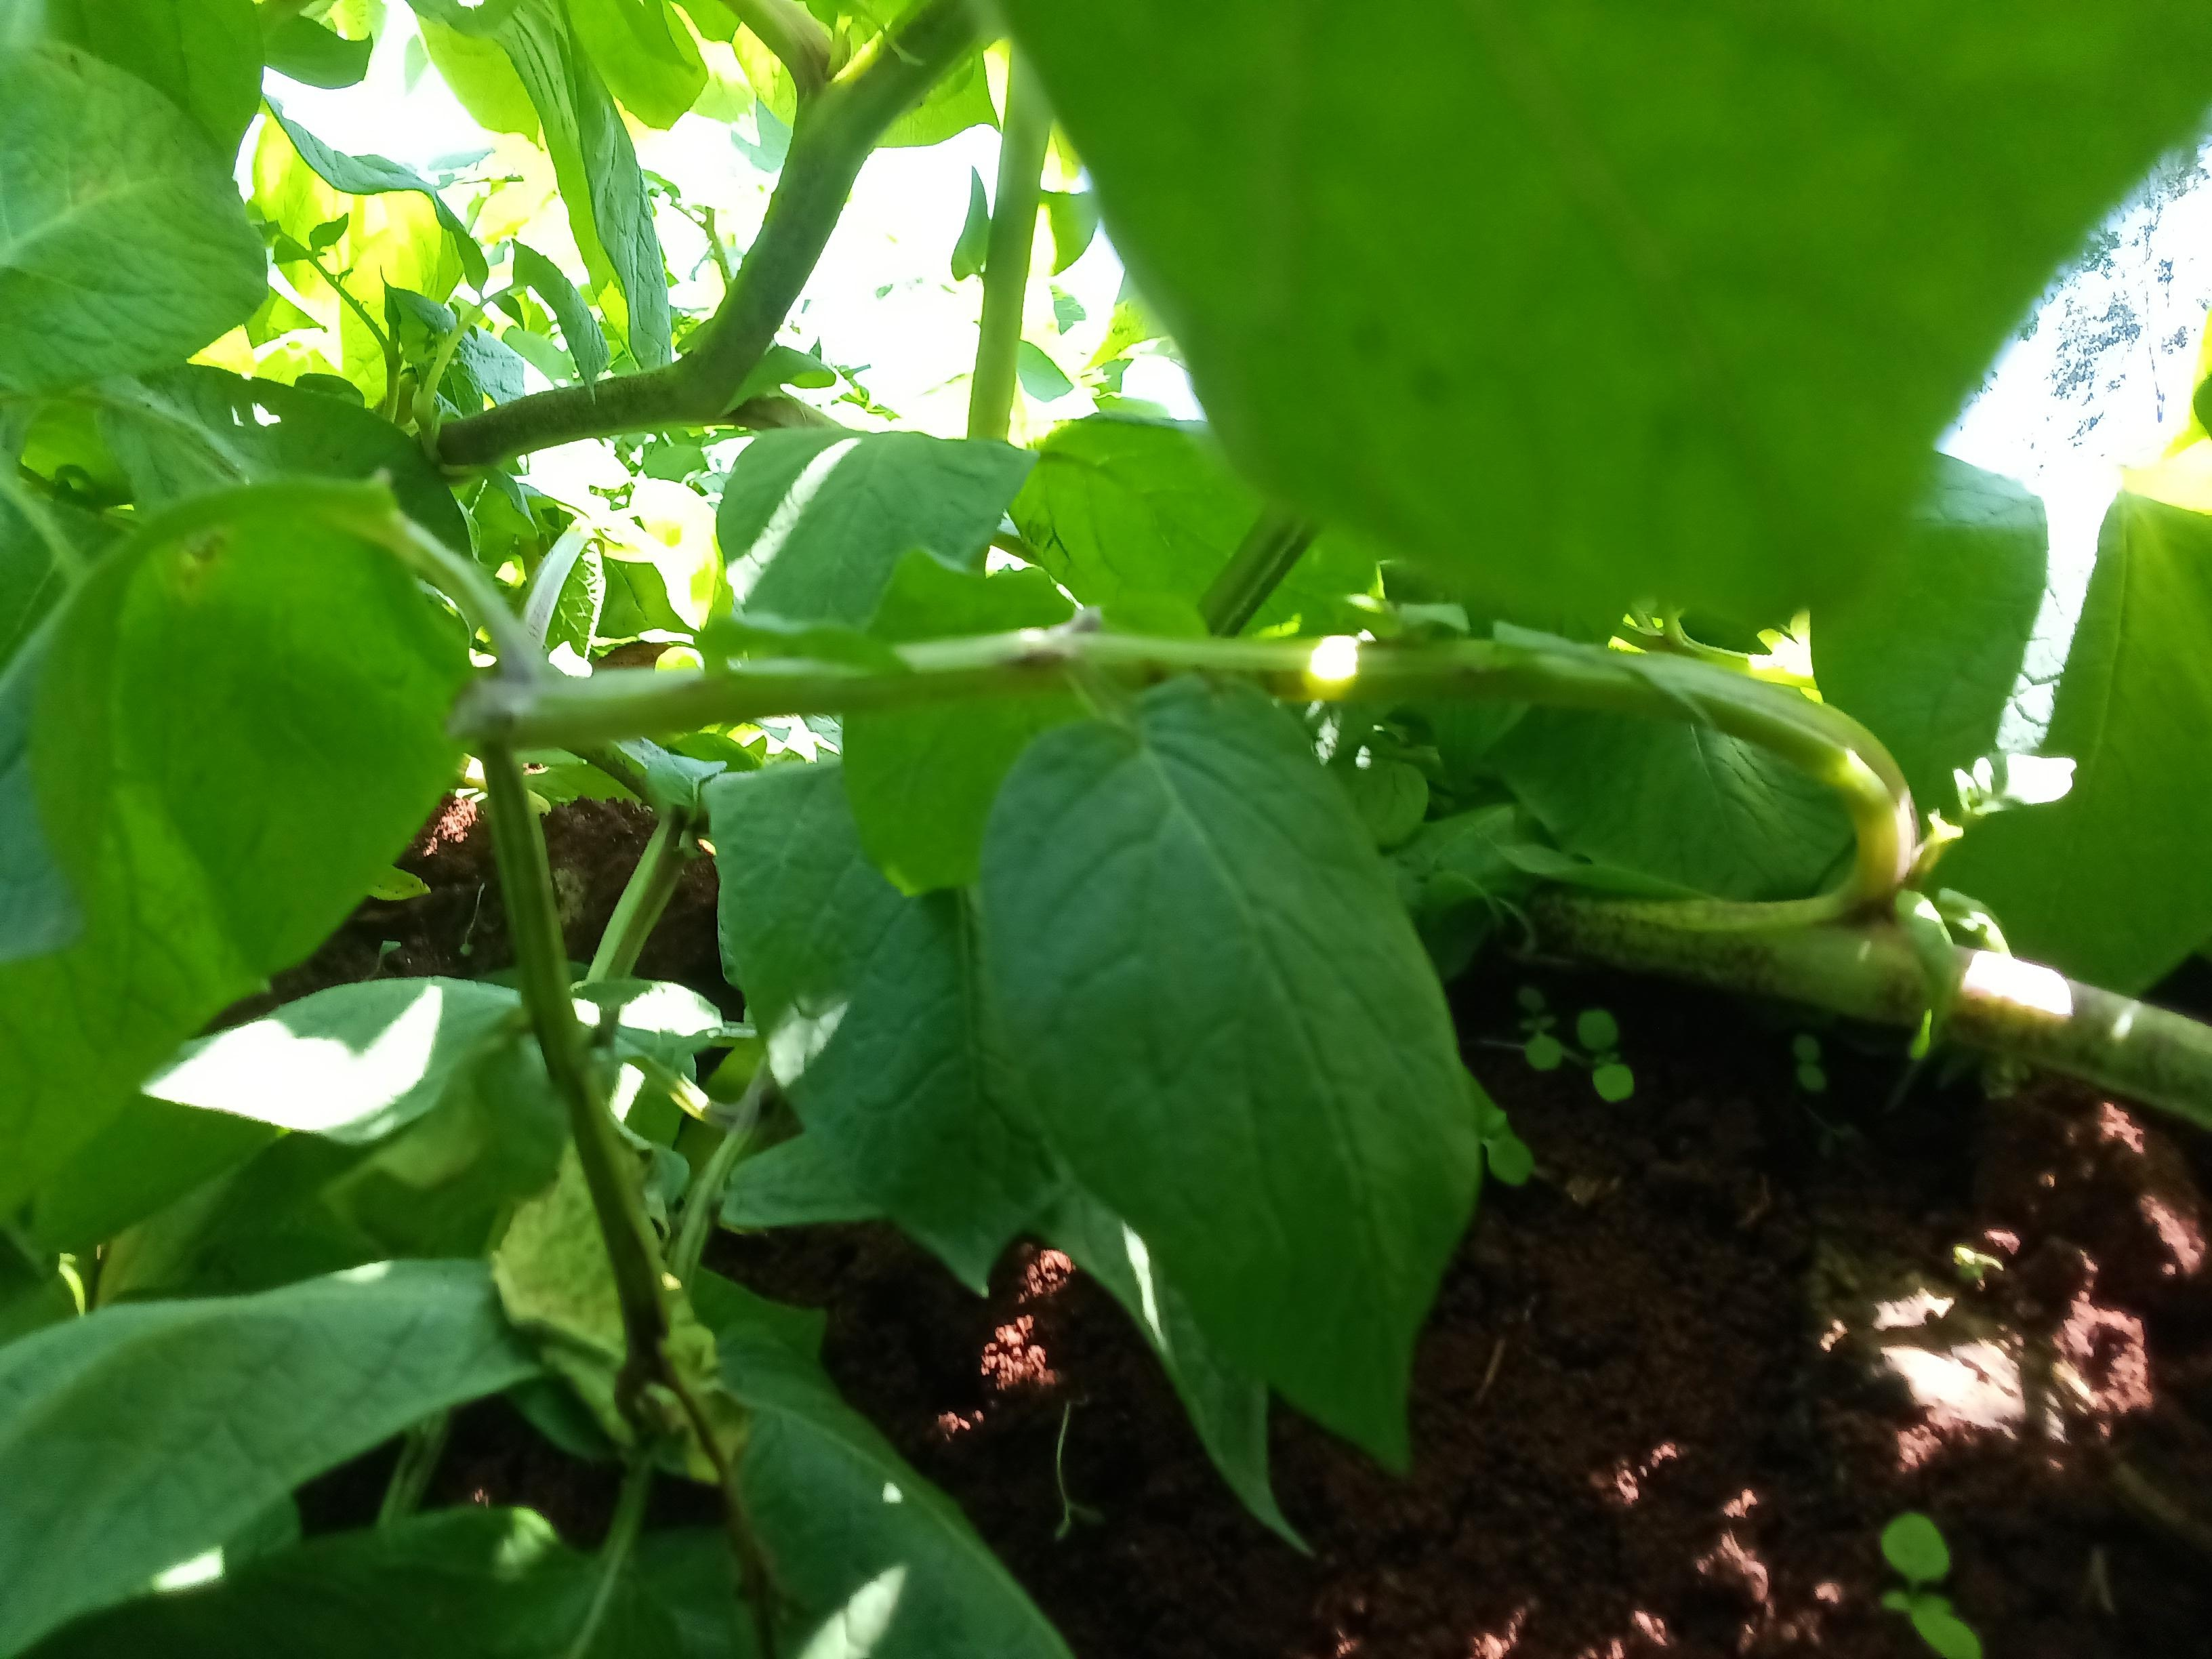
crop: potato
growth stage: flowering
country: Kenya
